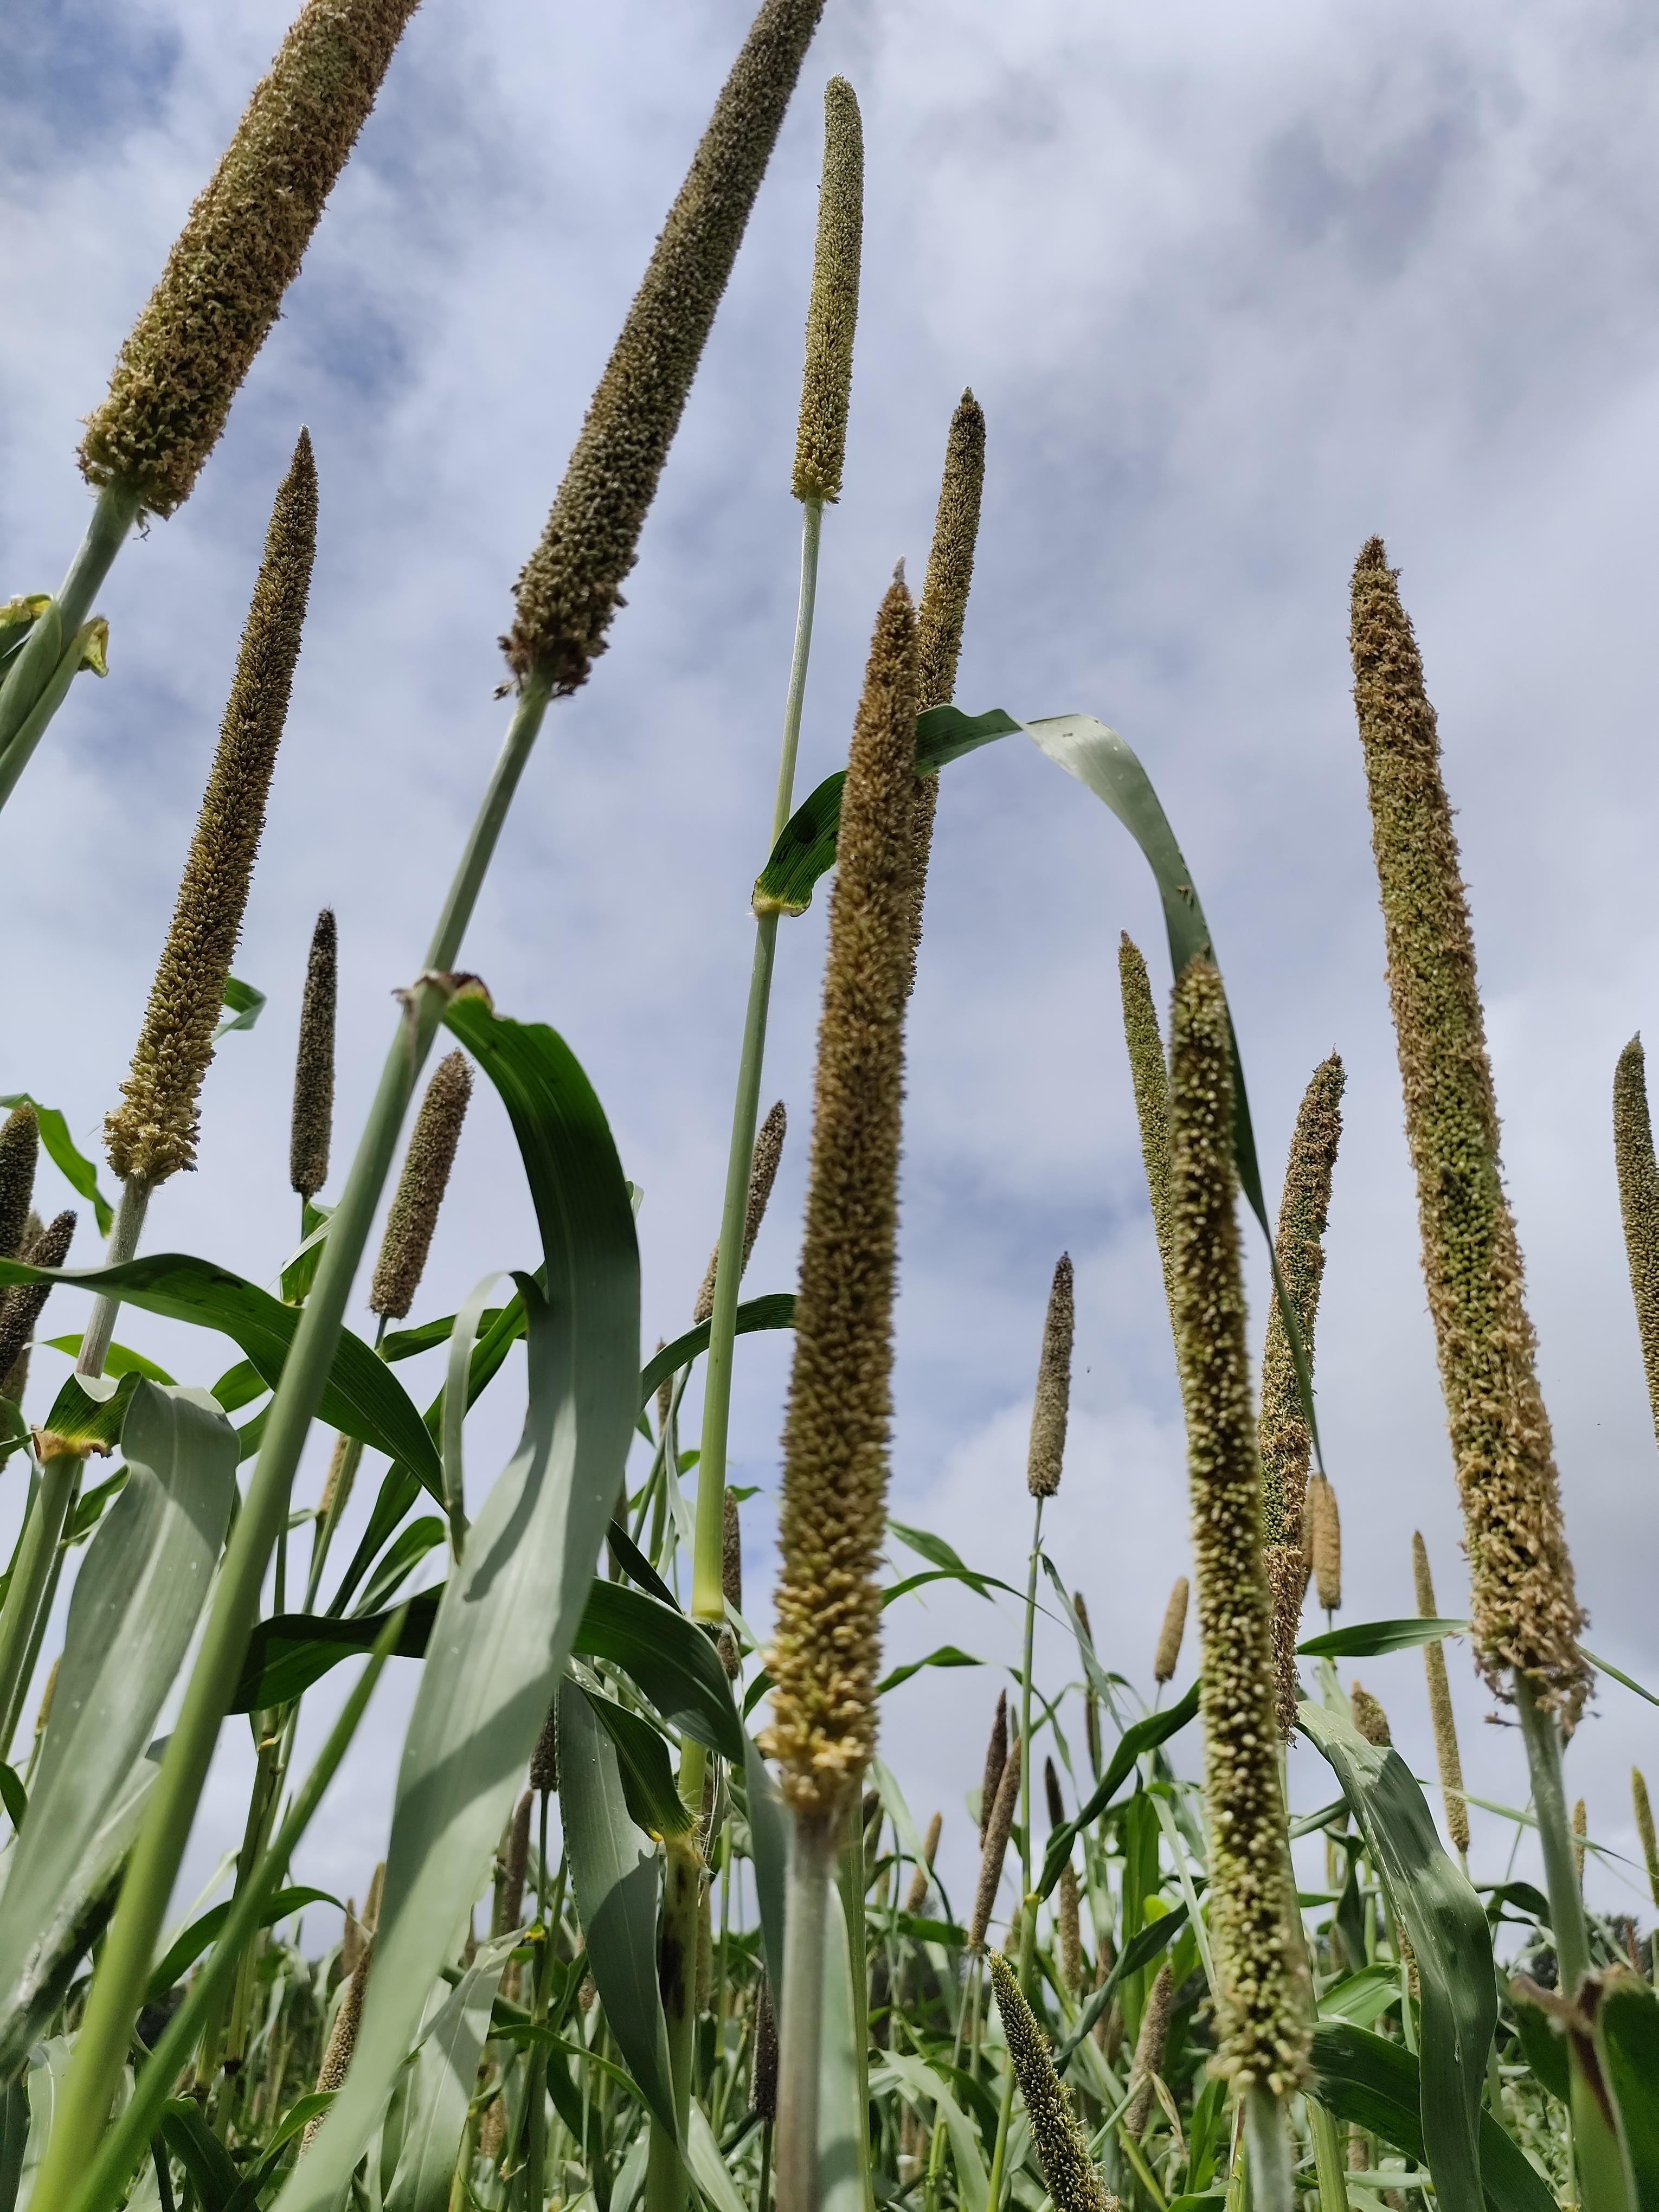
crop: pearl millet
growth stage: heading tuber
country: Tanzania
